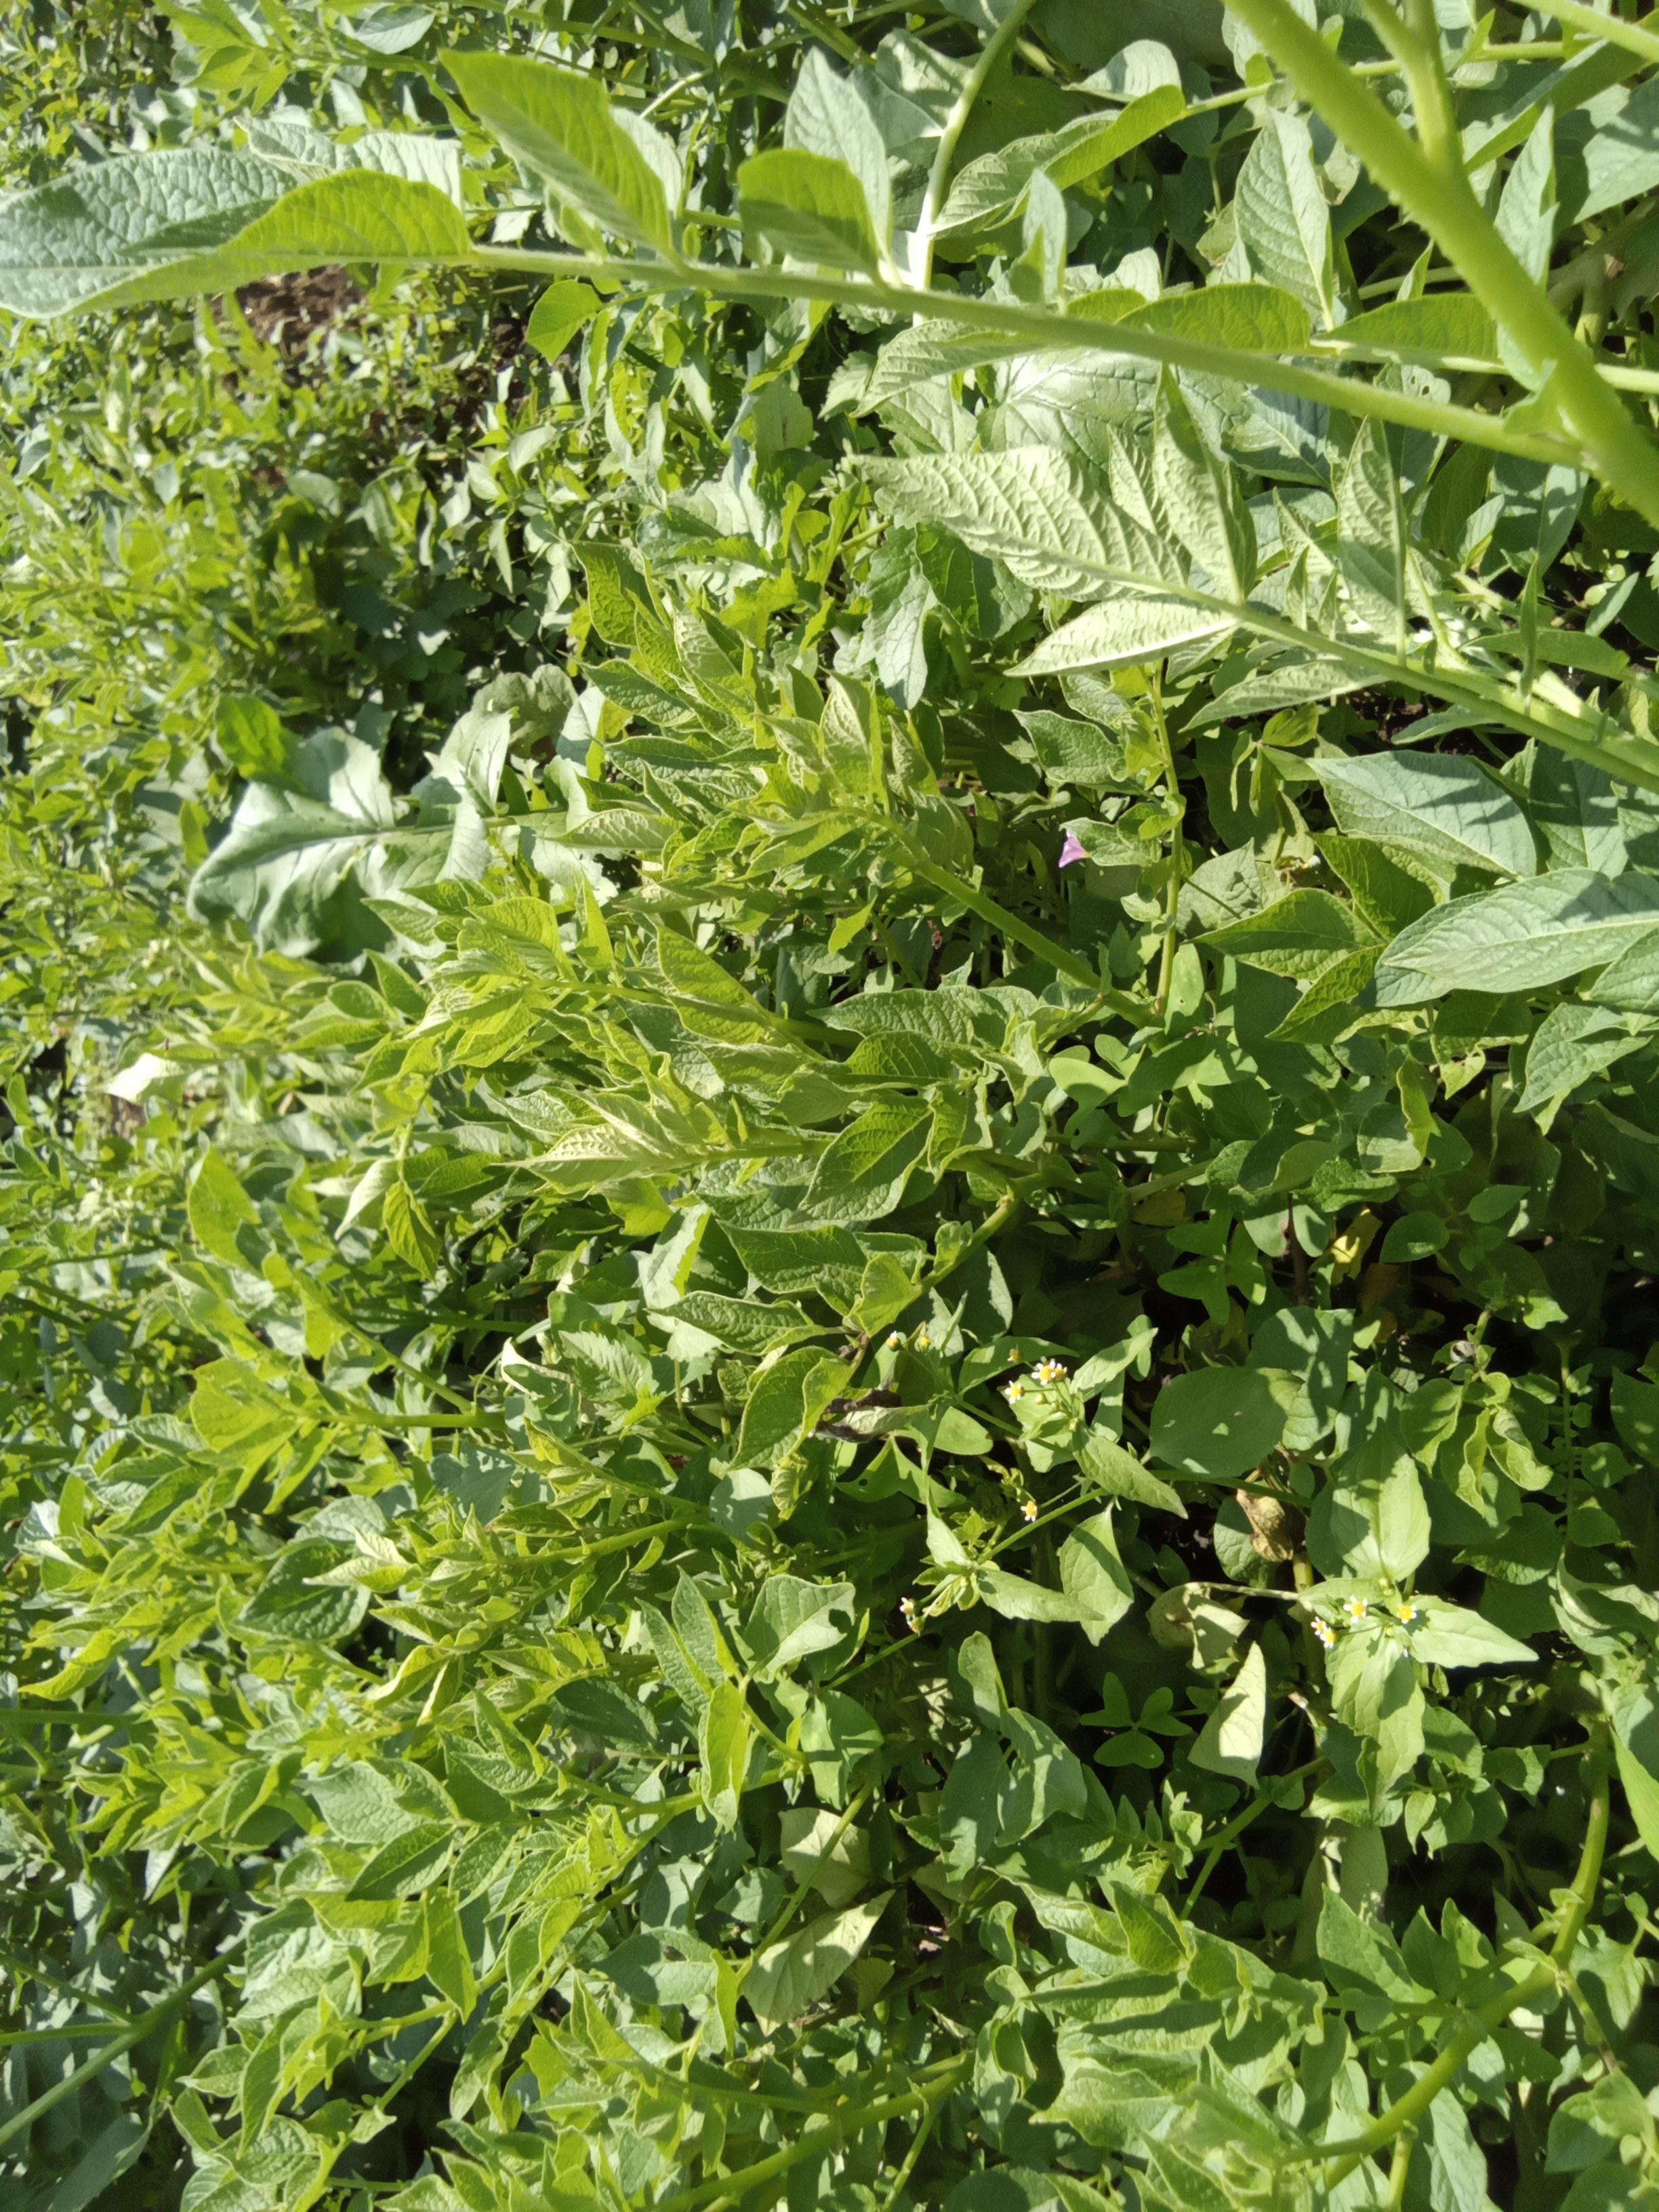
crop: potato
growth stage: vegetative
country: Kenya
